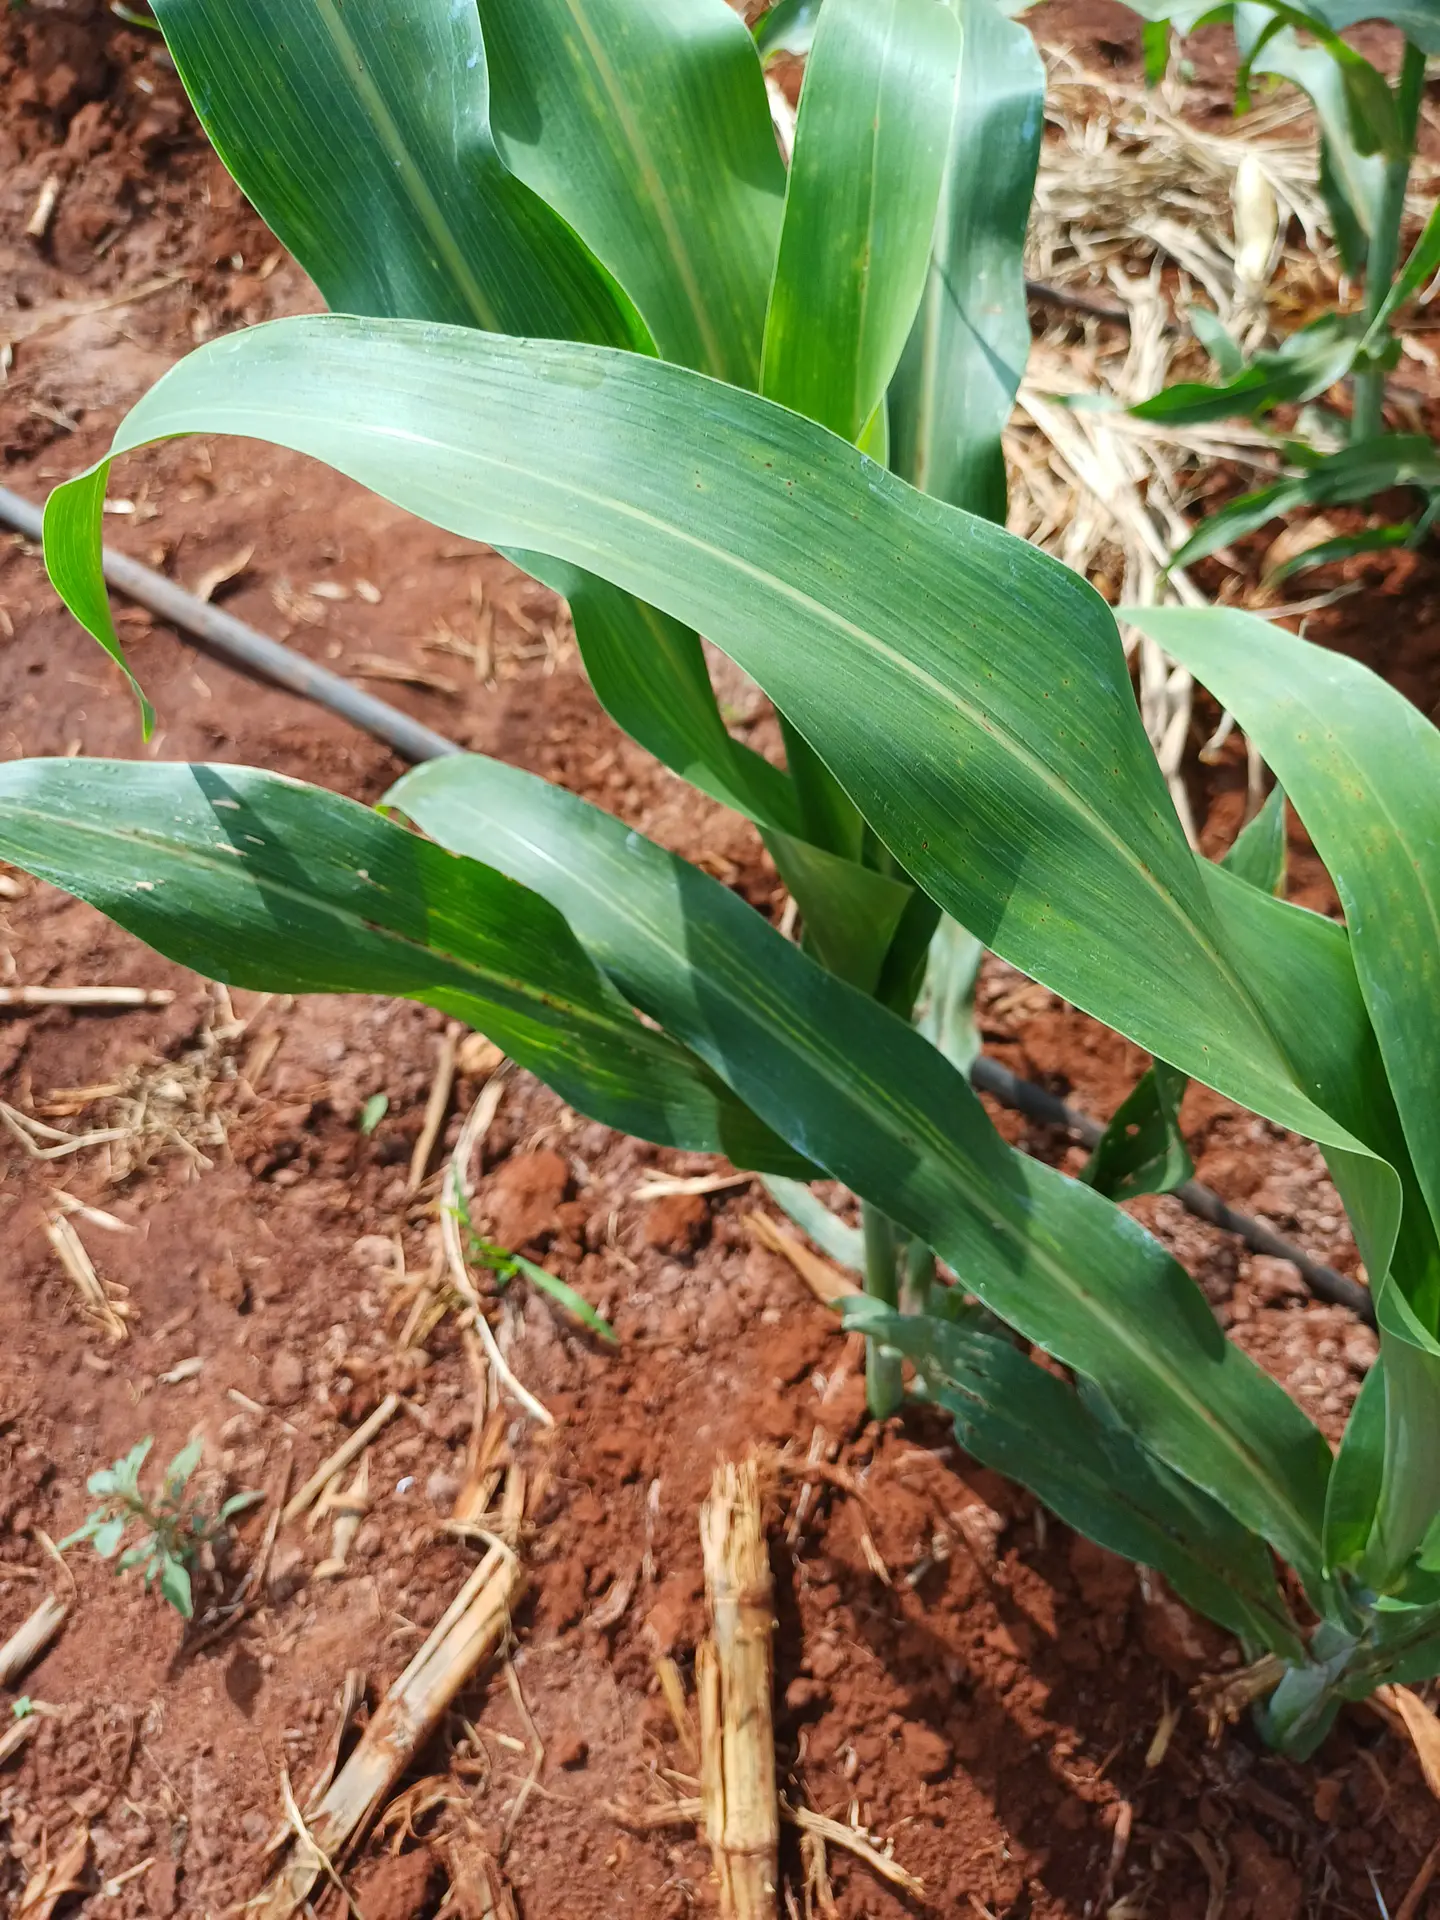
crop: sorghum
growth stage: vegetative
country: Kenya
